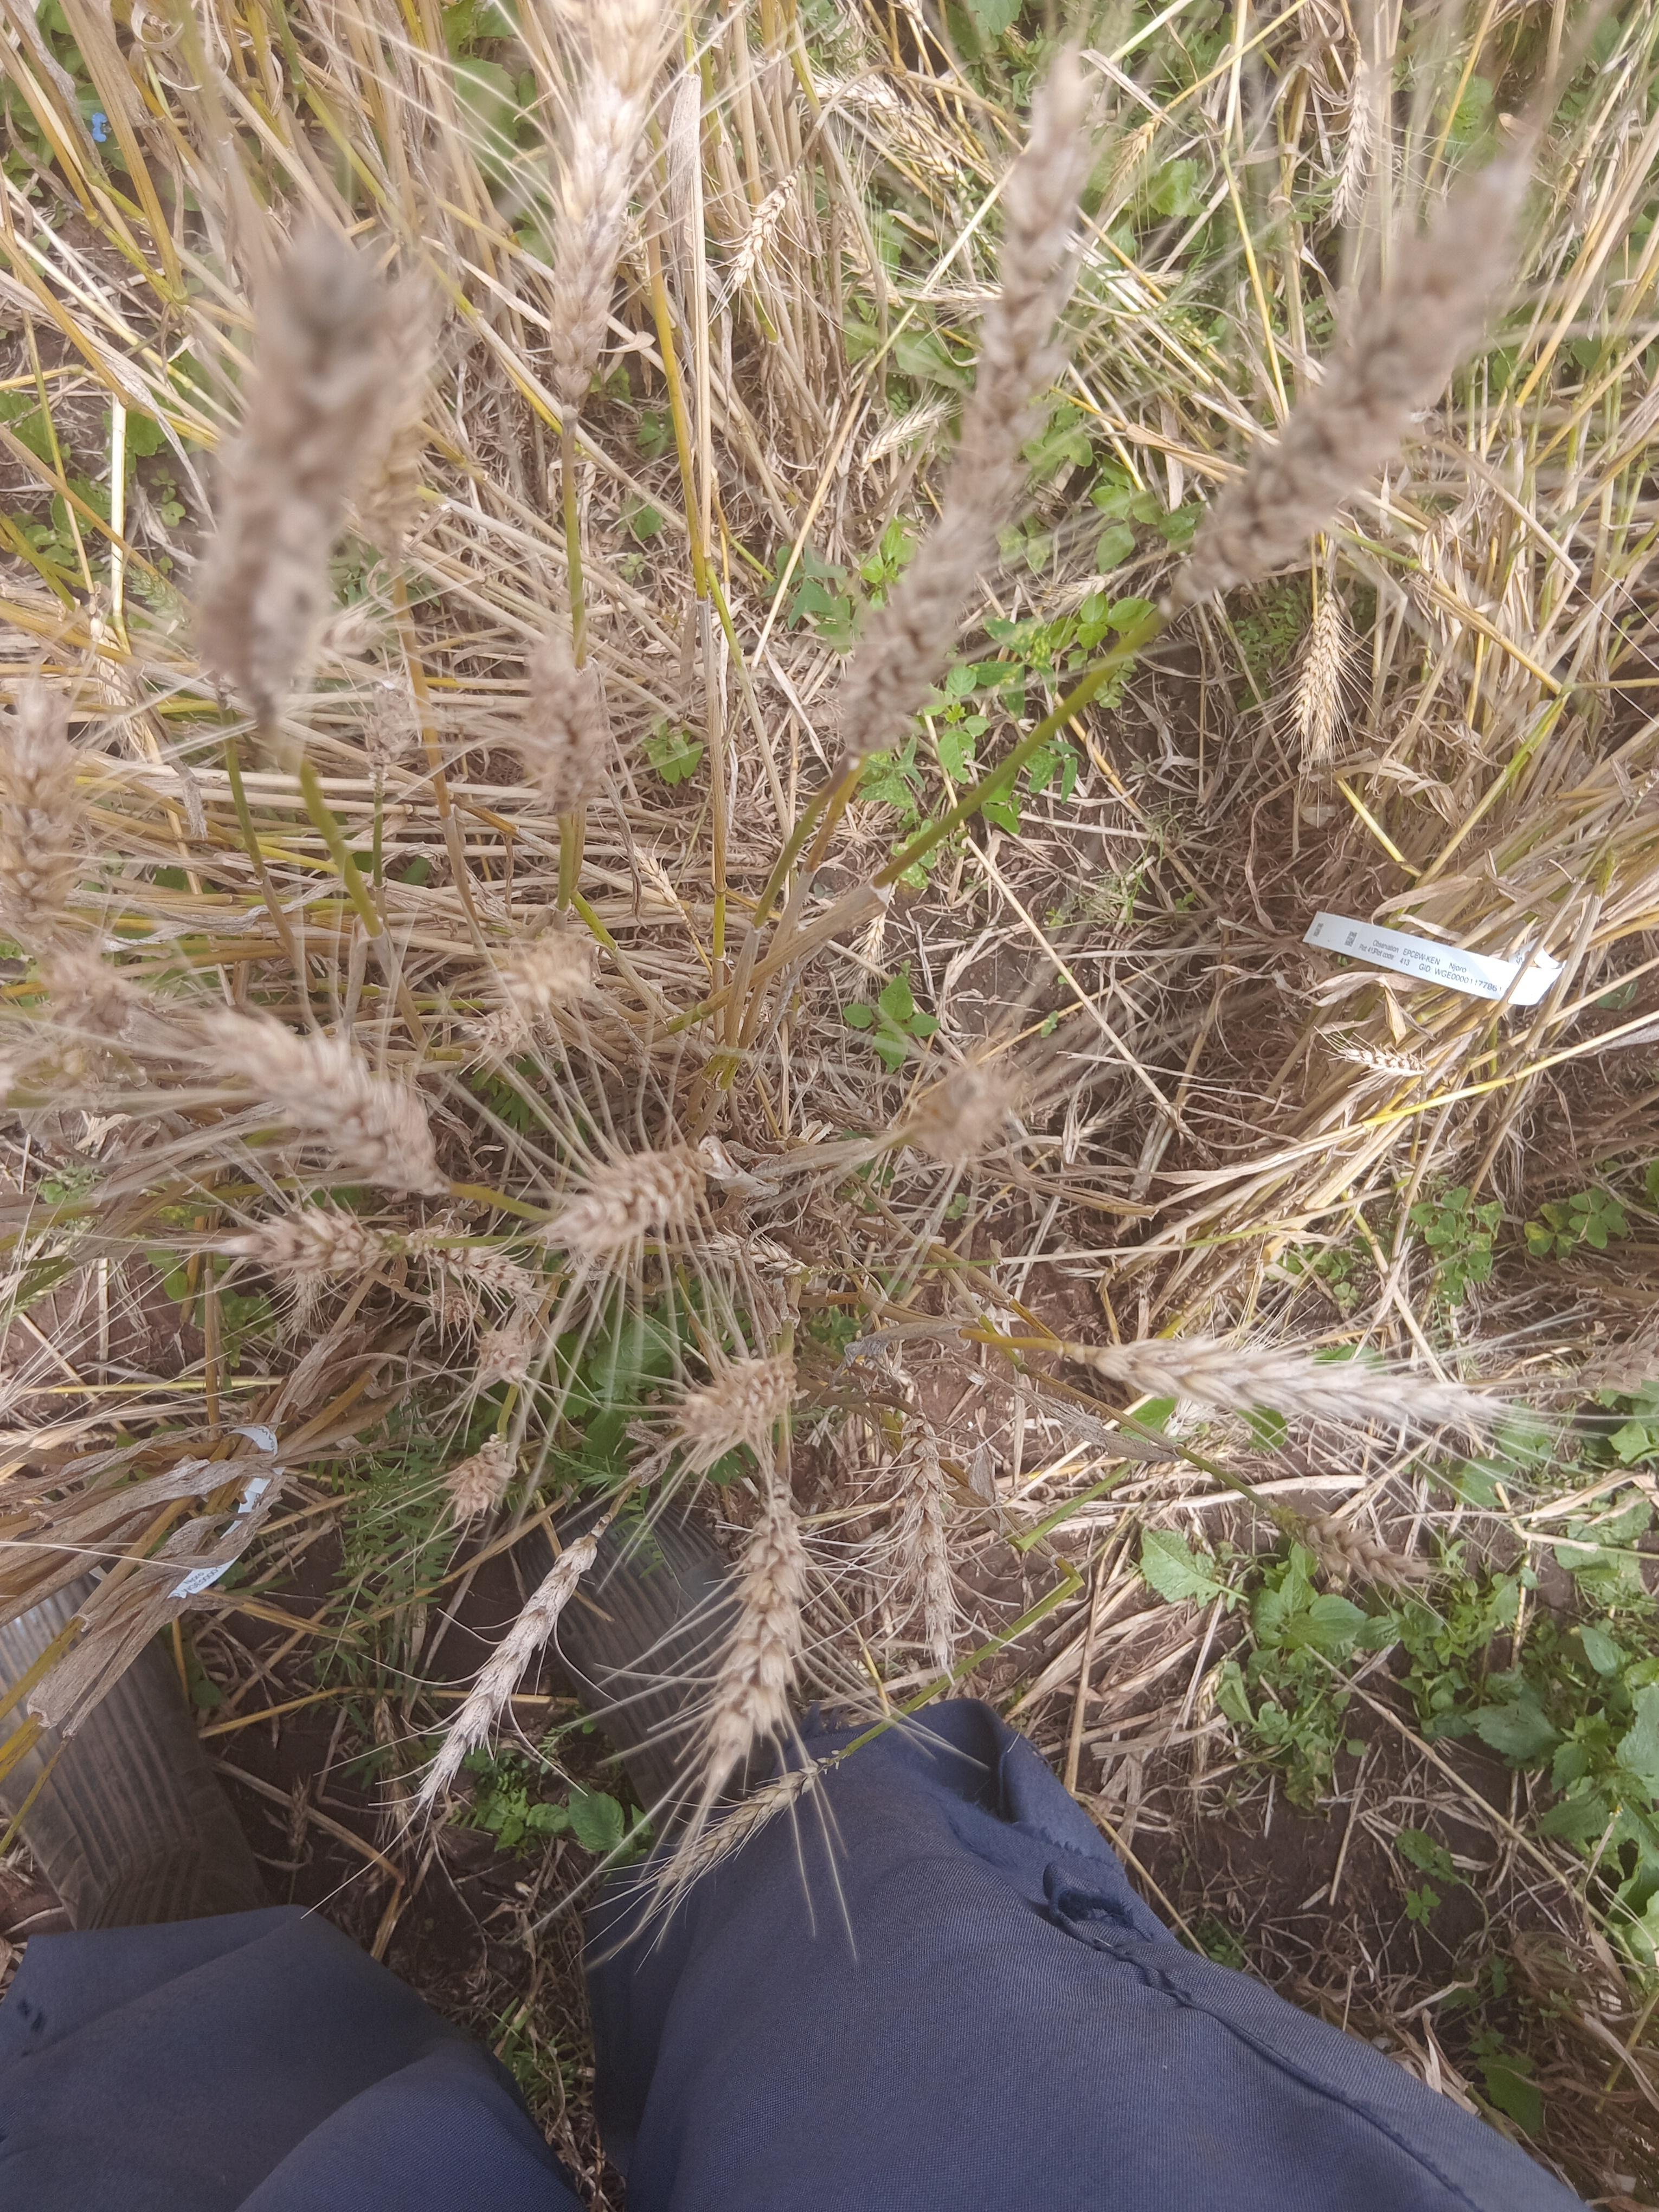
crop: wheat
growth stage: maturity
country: Kenya
